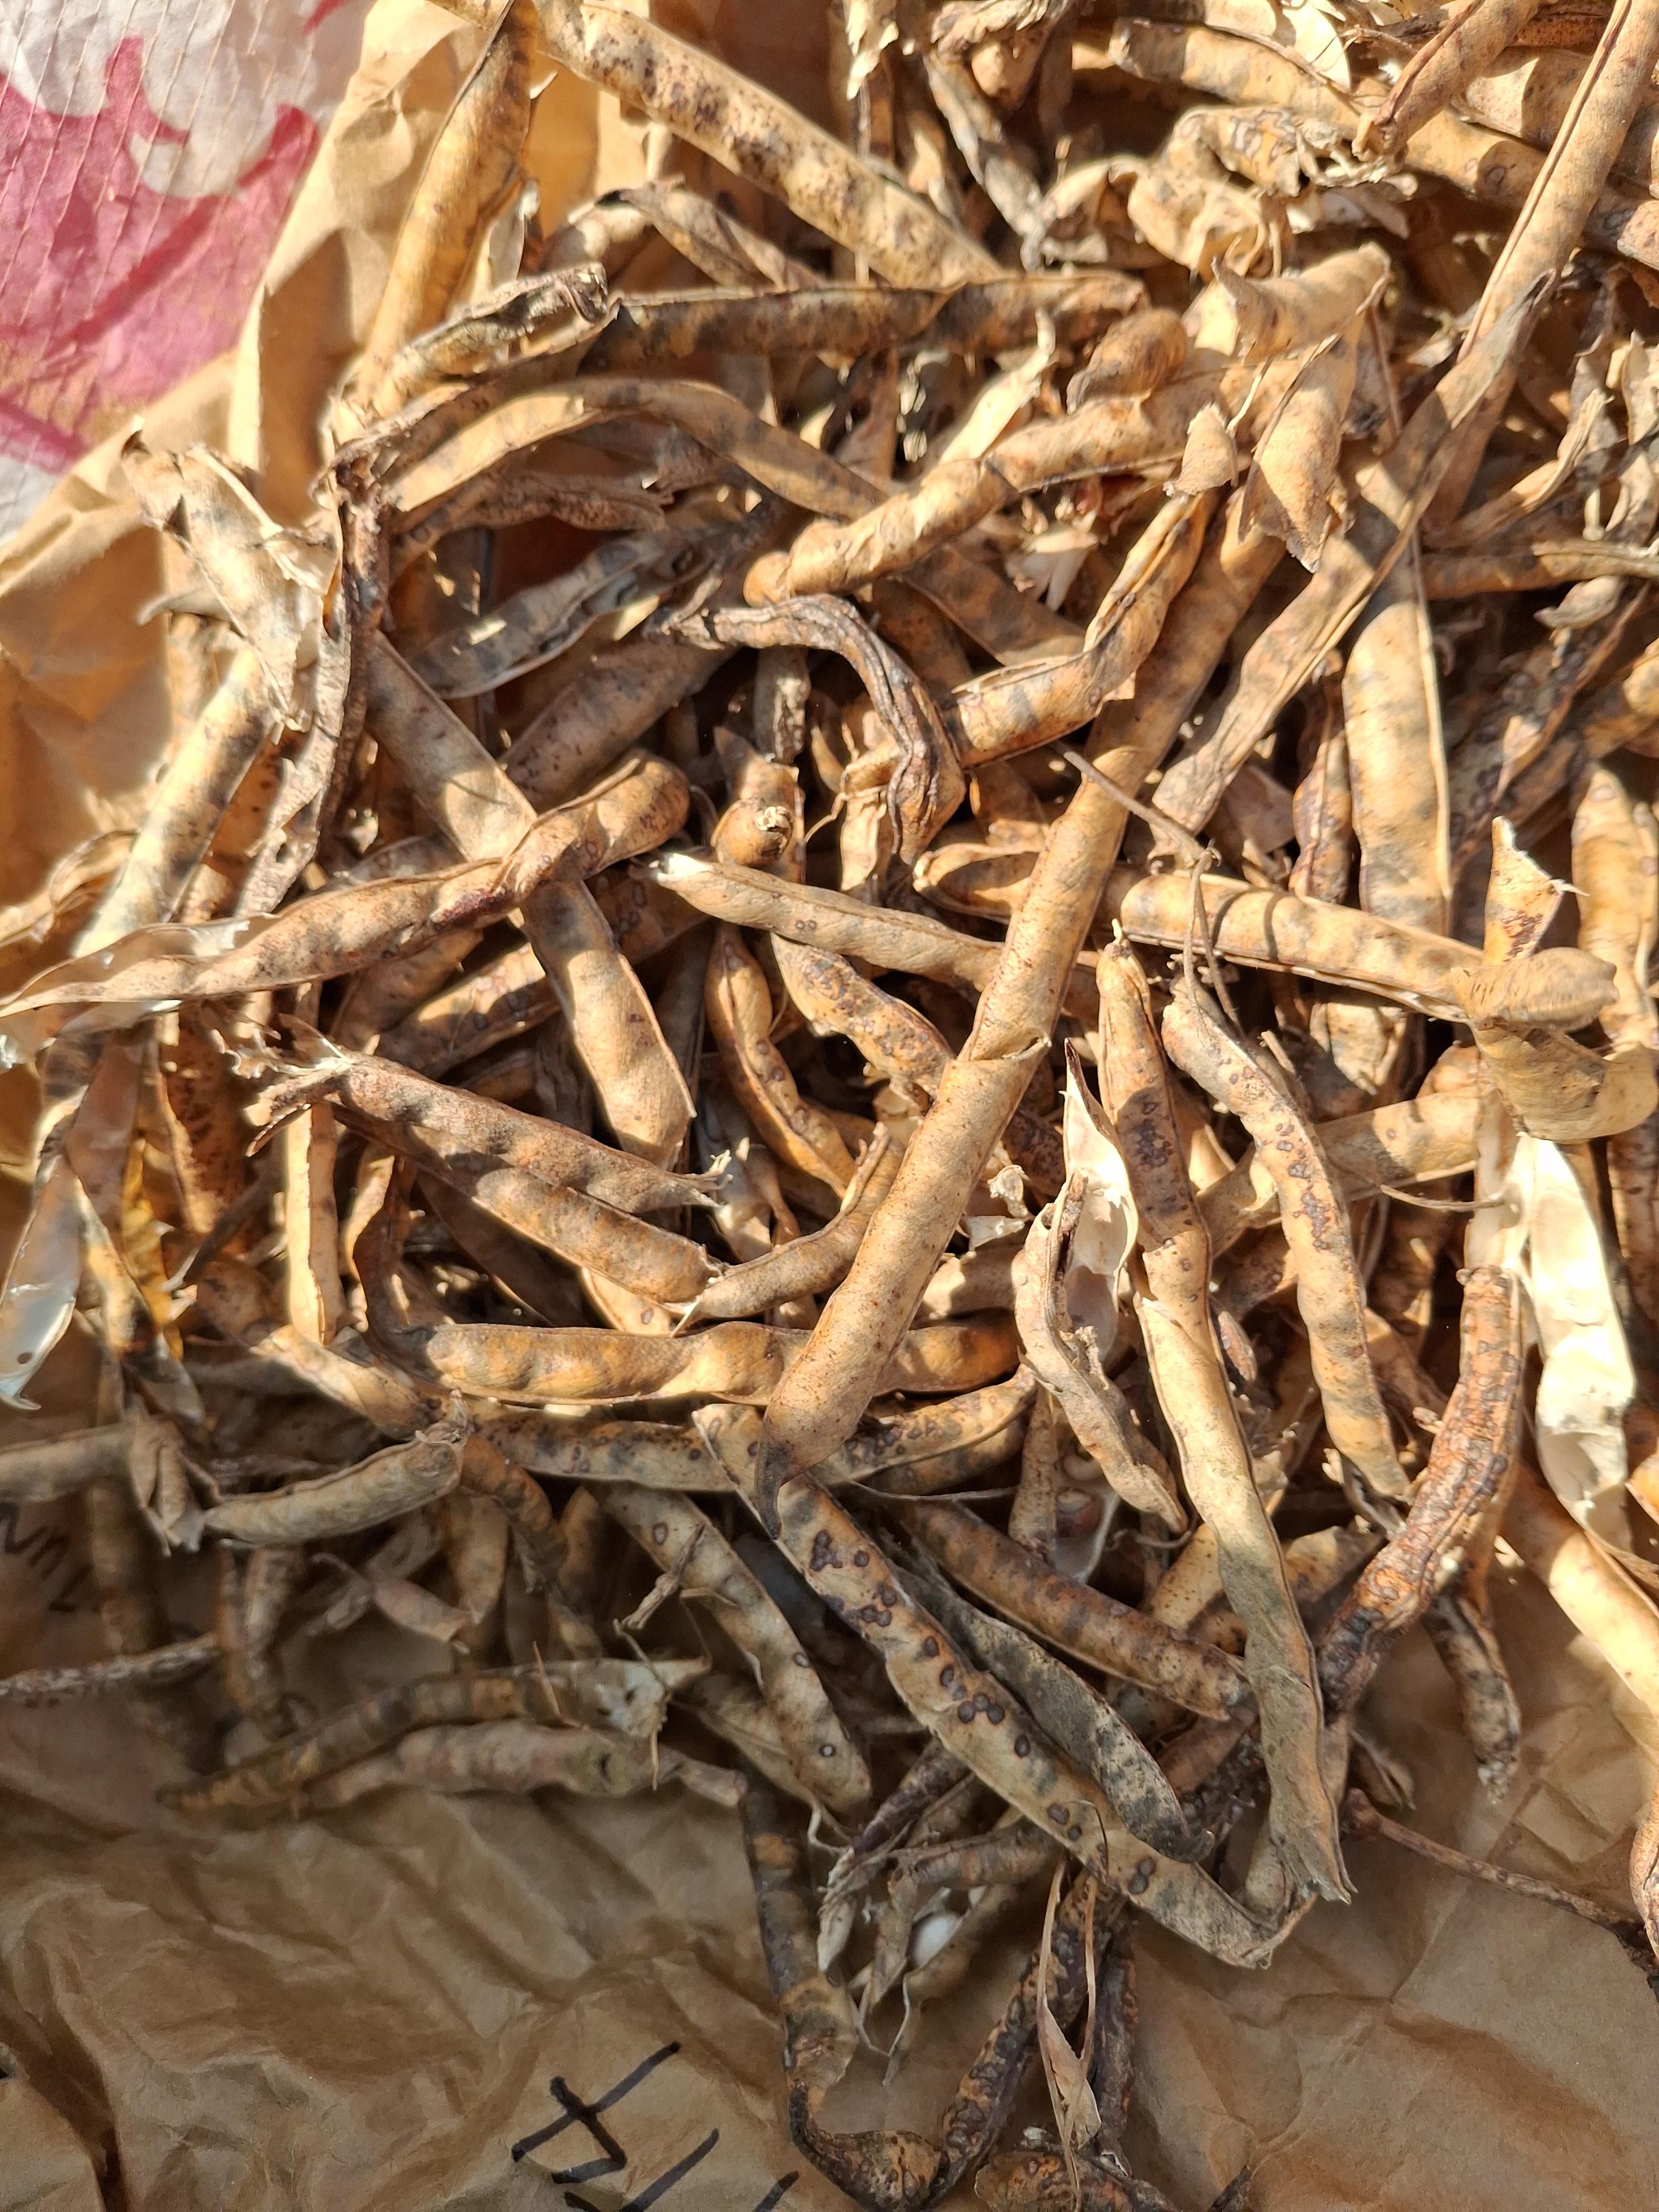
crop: cowpea
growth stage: harvest
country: Nigeria
